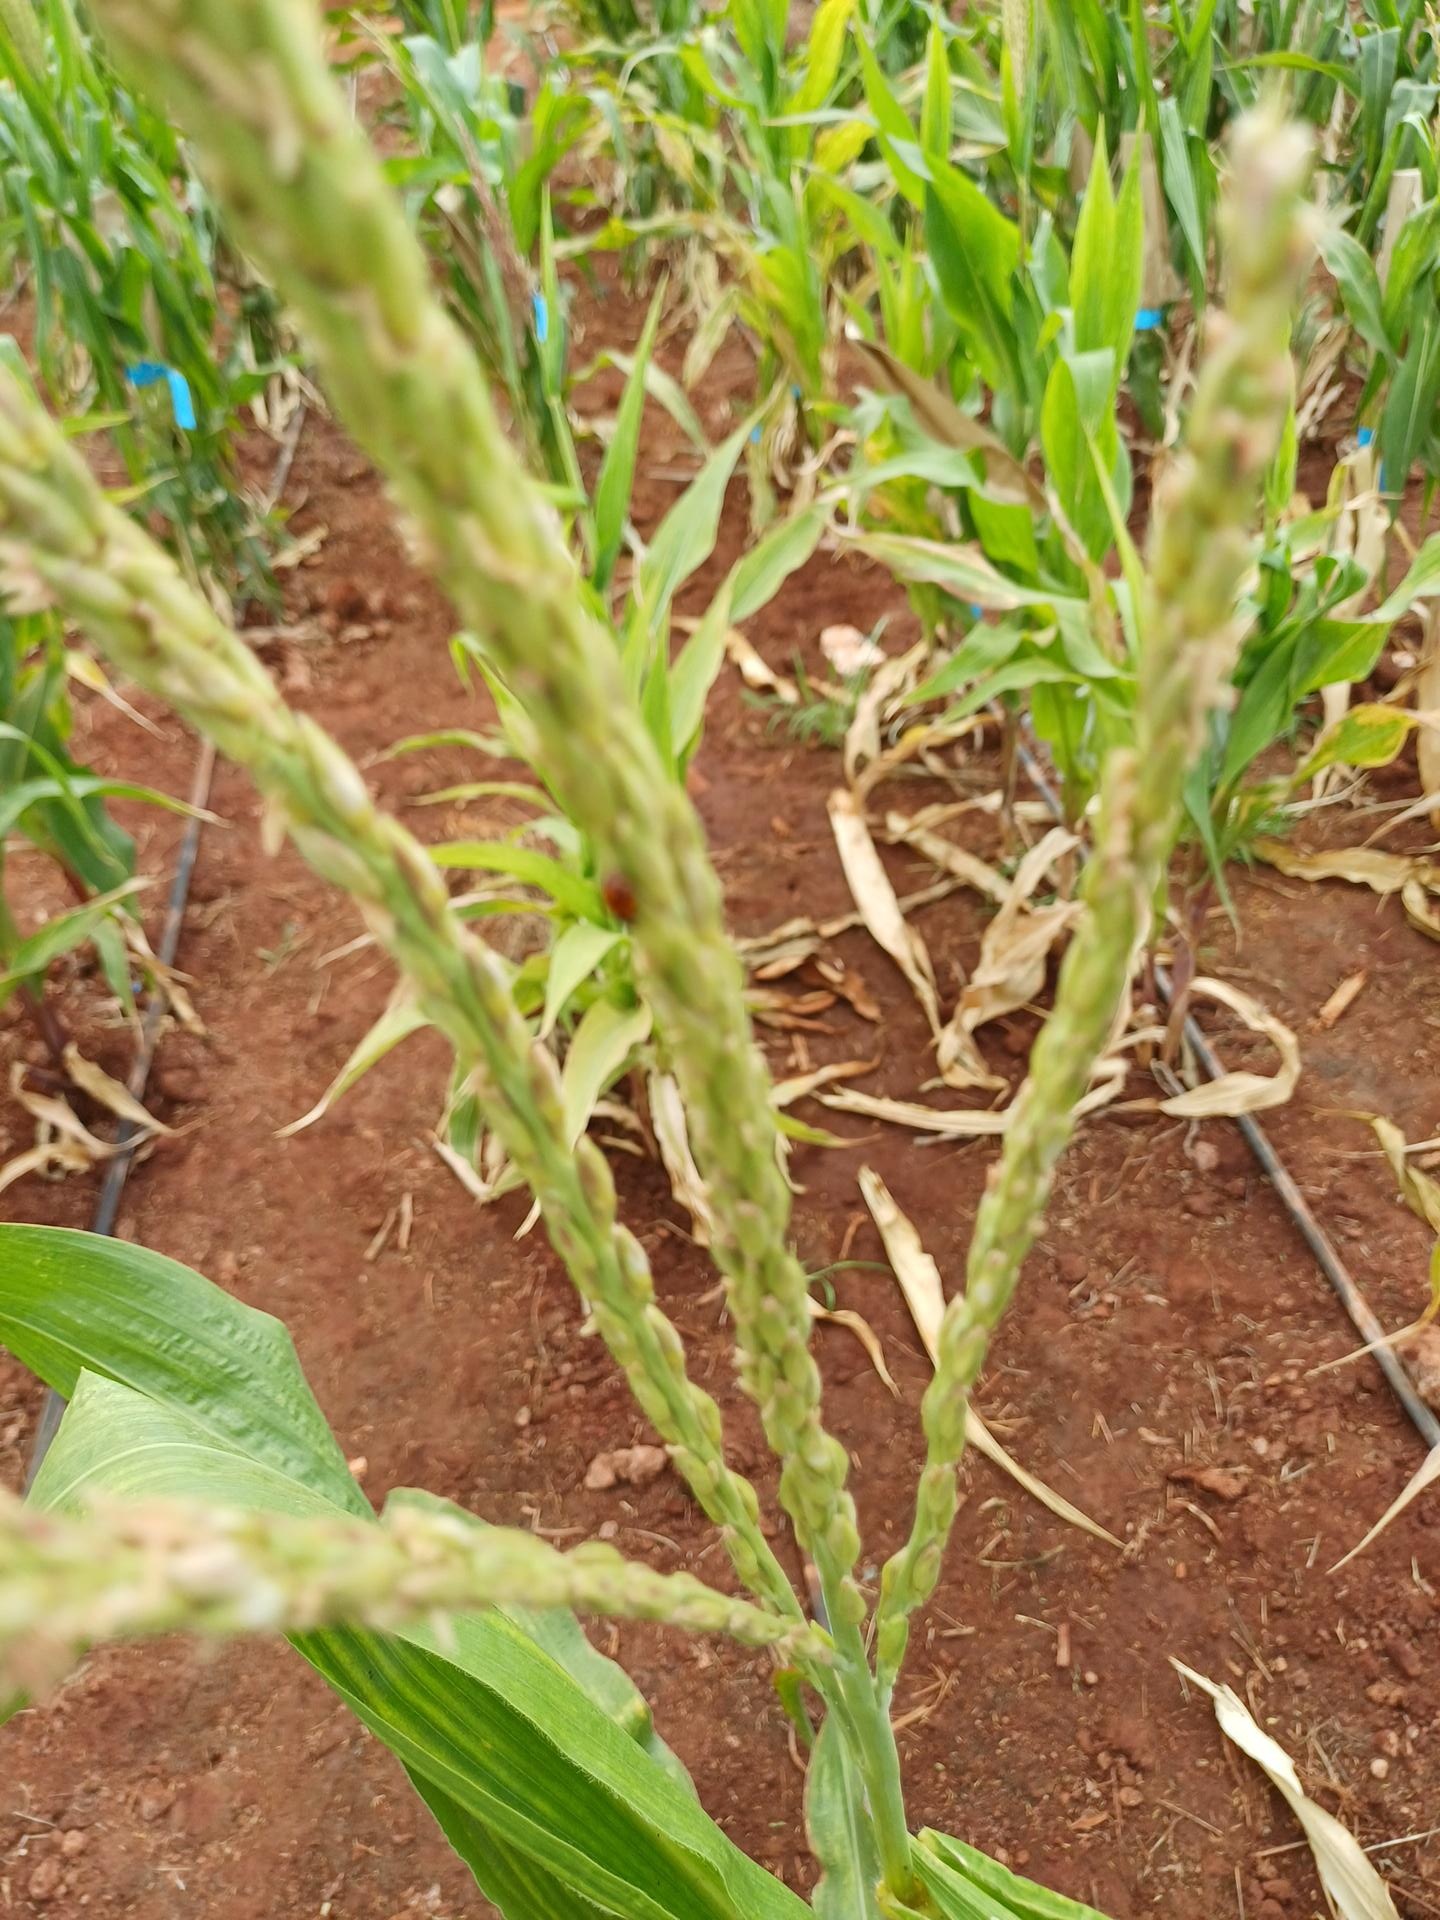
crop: maize
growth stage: flowering
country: Kenya
